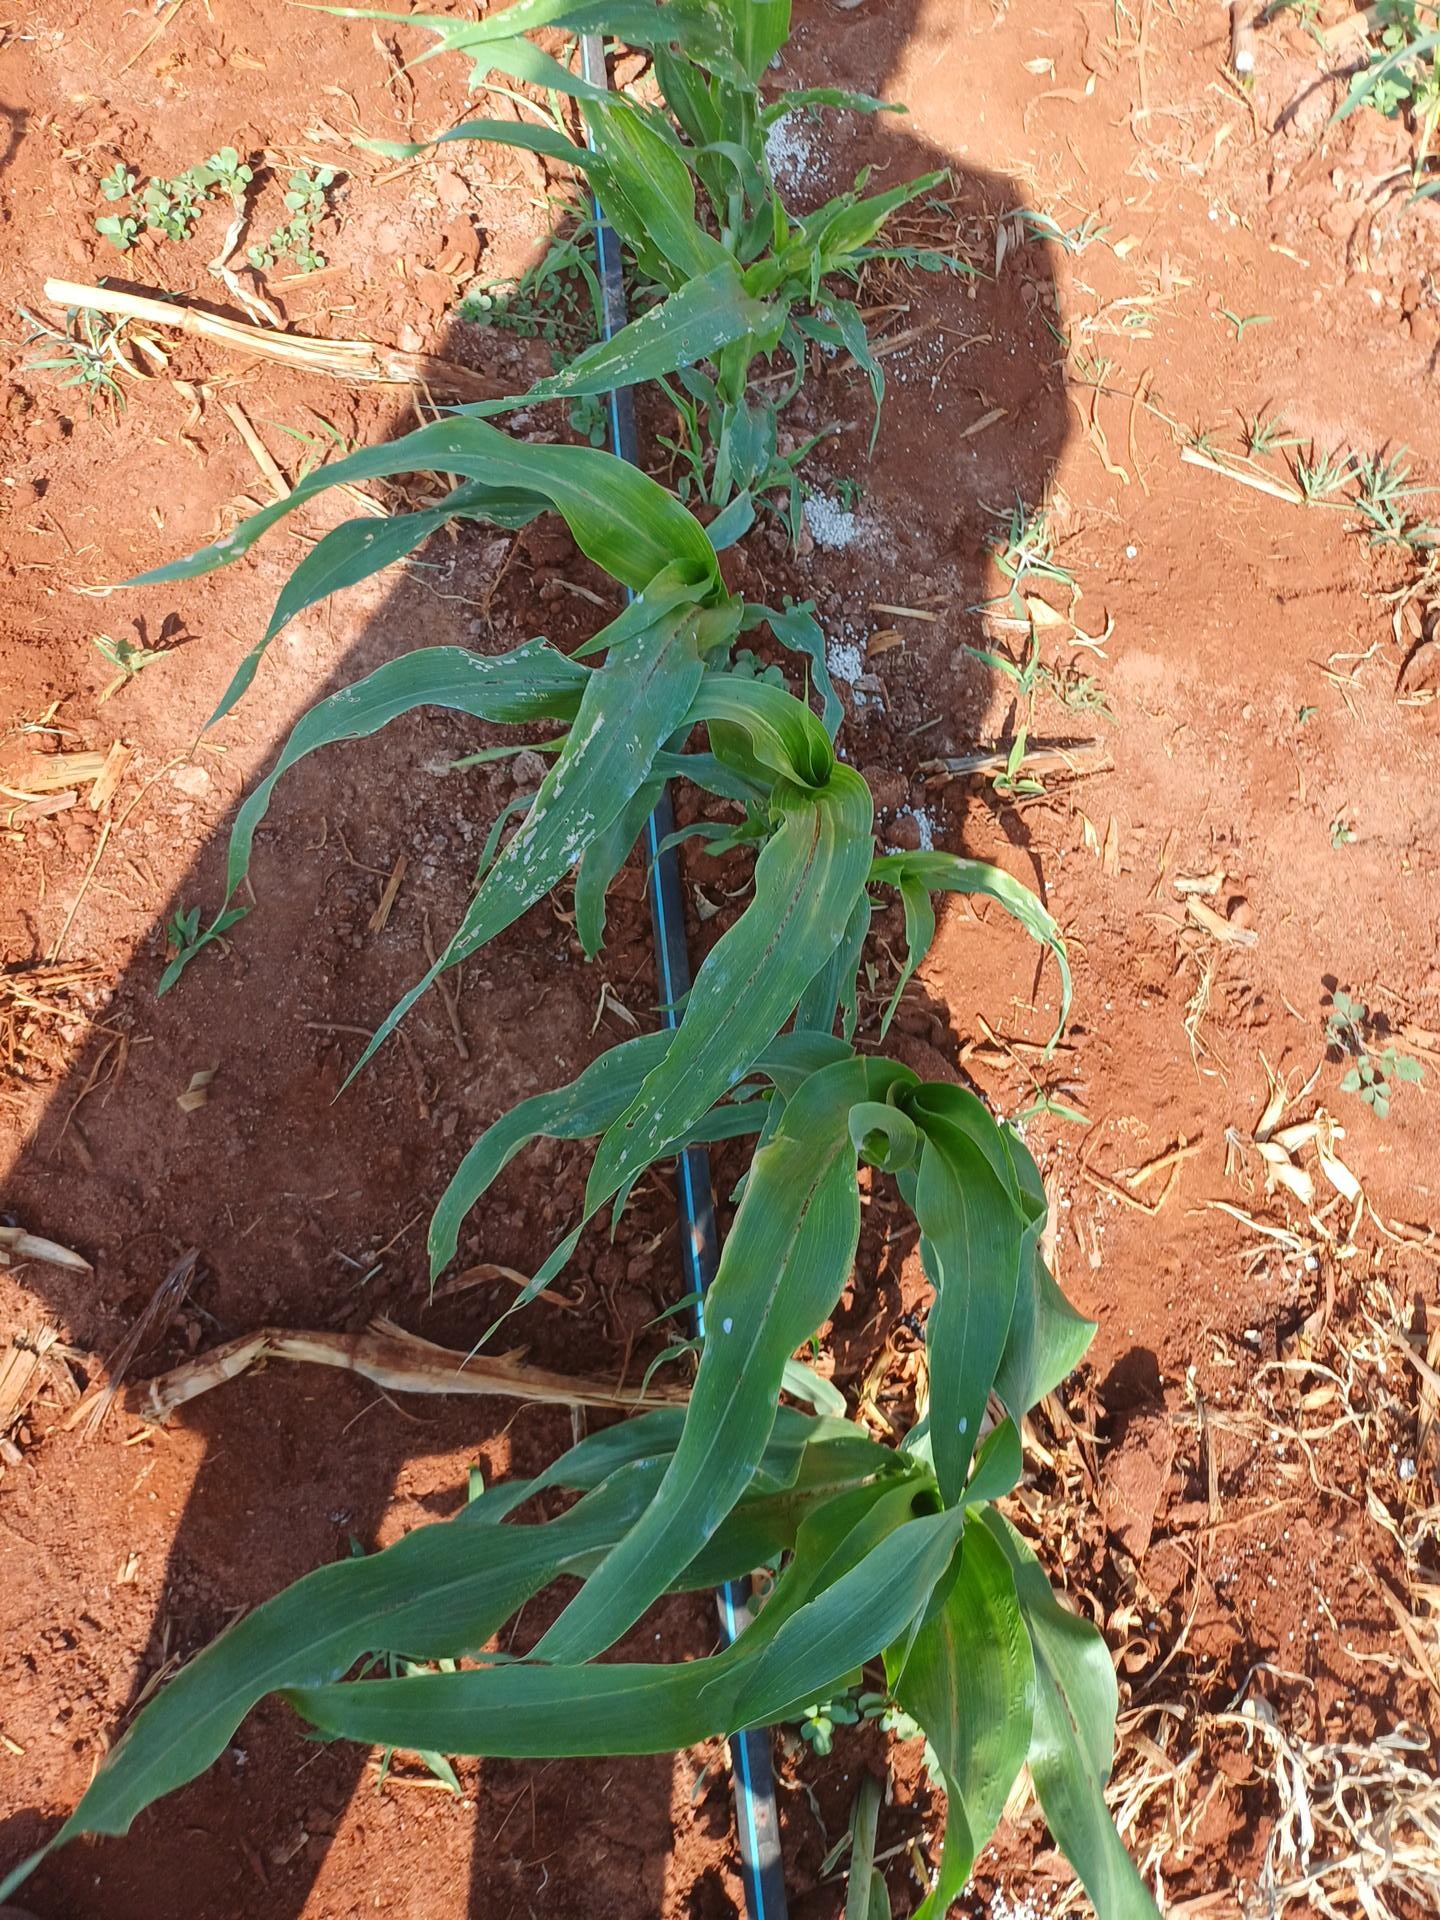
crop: sorghum
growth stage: flowering
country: Kenya
